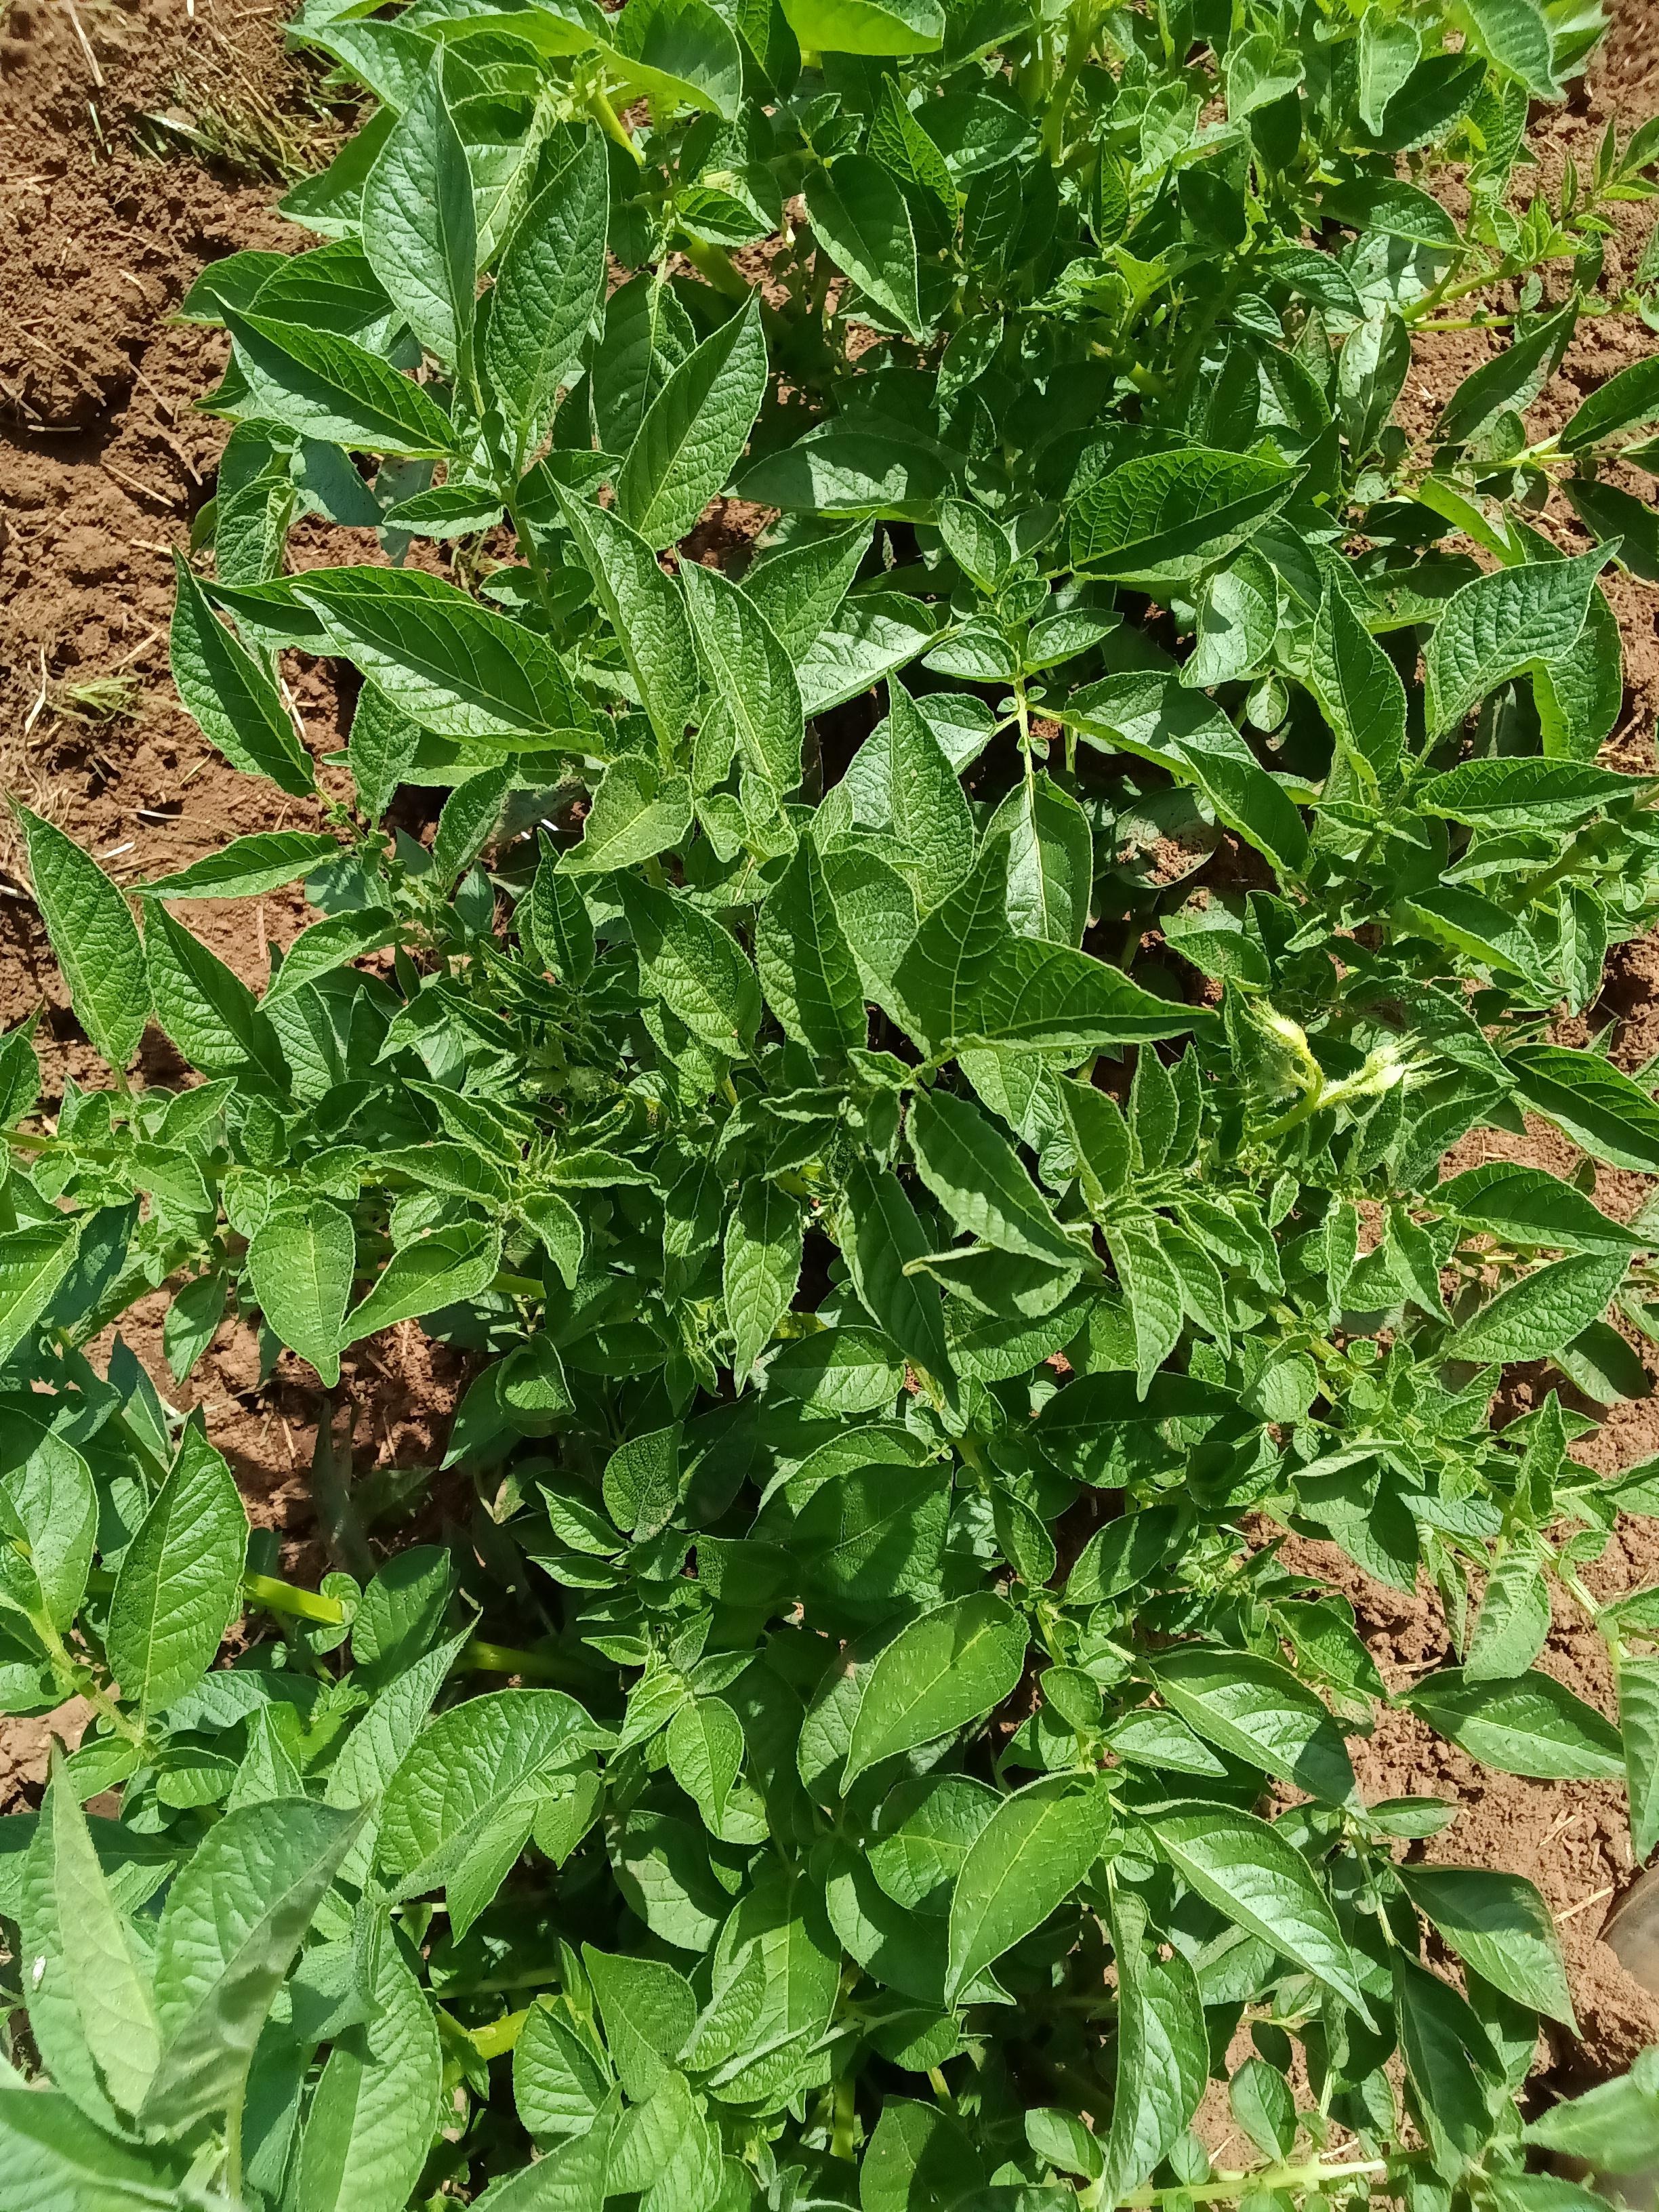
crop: potato
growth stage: vegetative
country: Kenya
